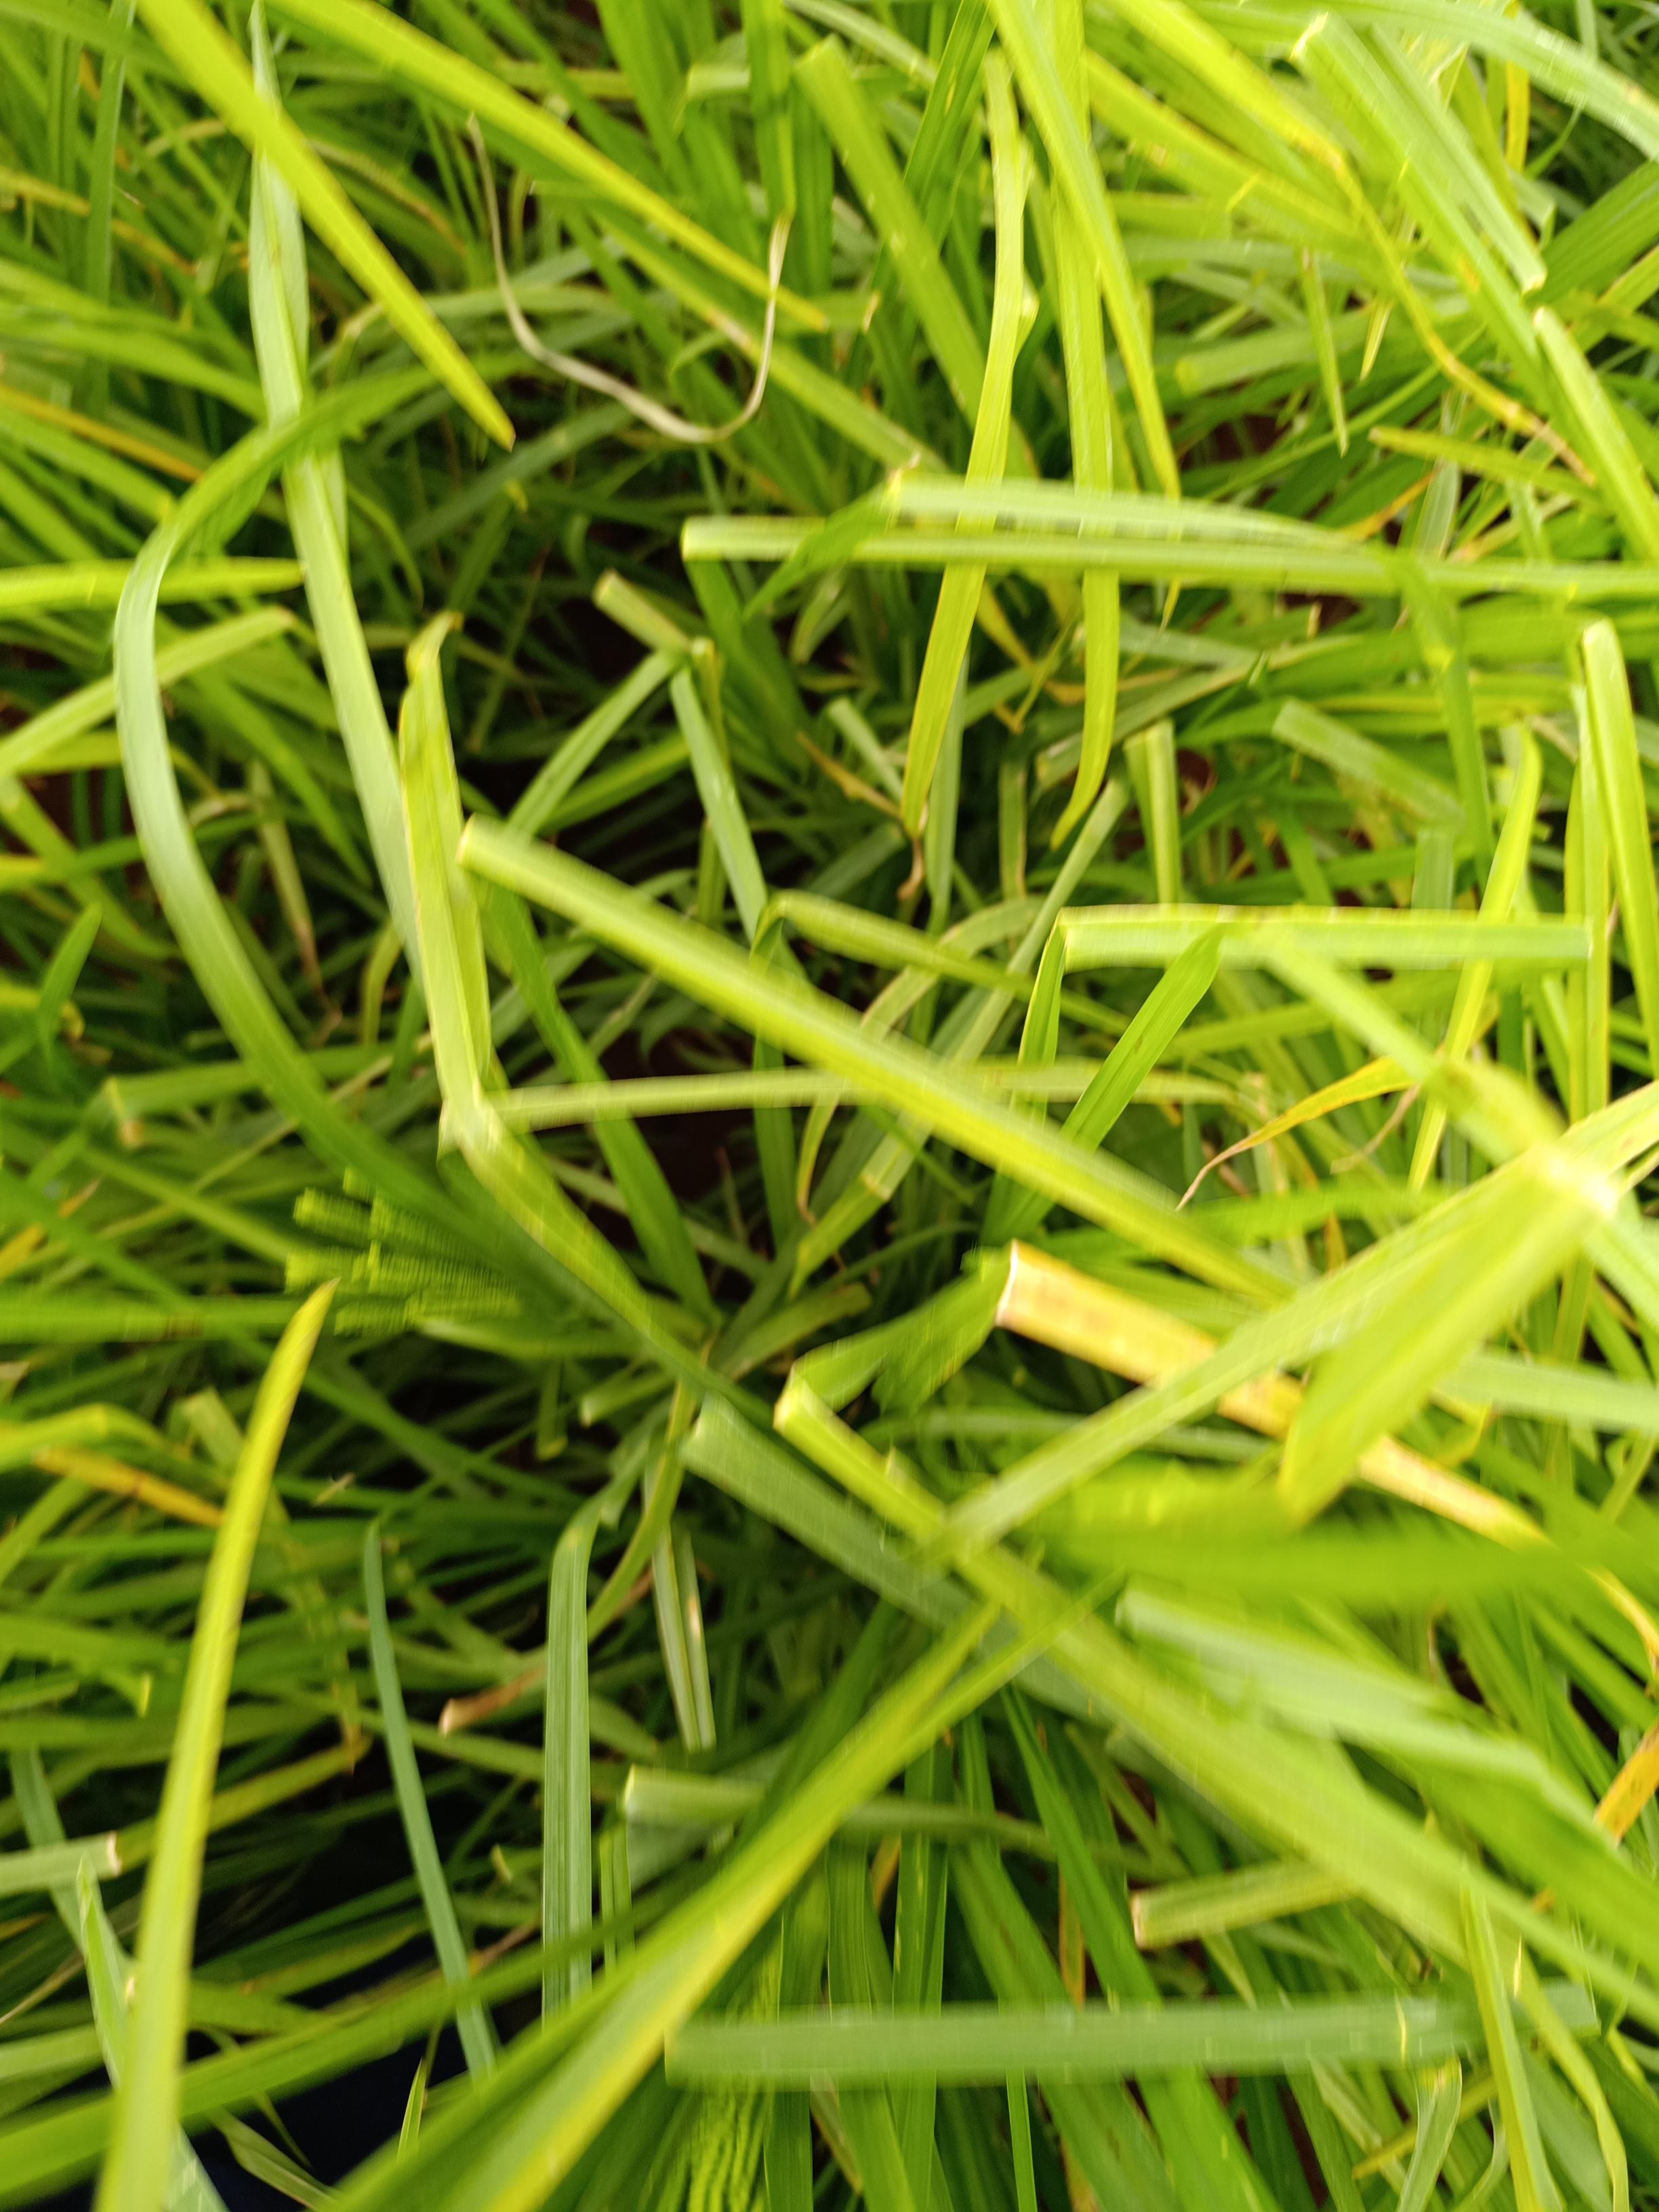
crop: finger millet
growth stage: heading tuber
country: Kenya
